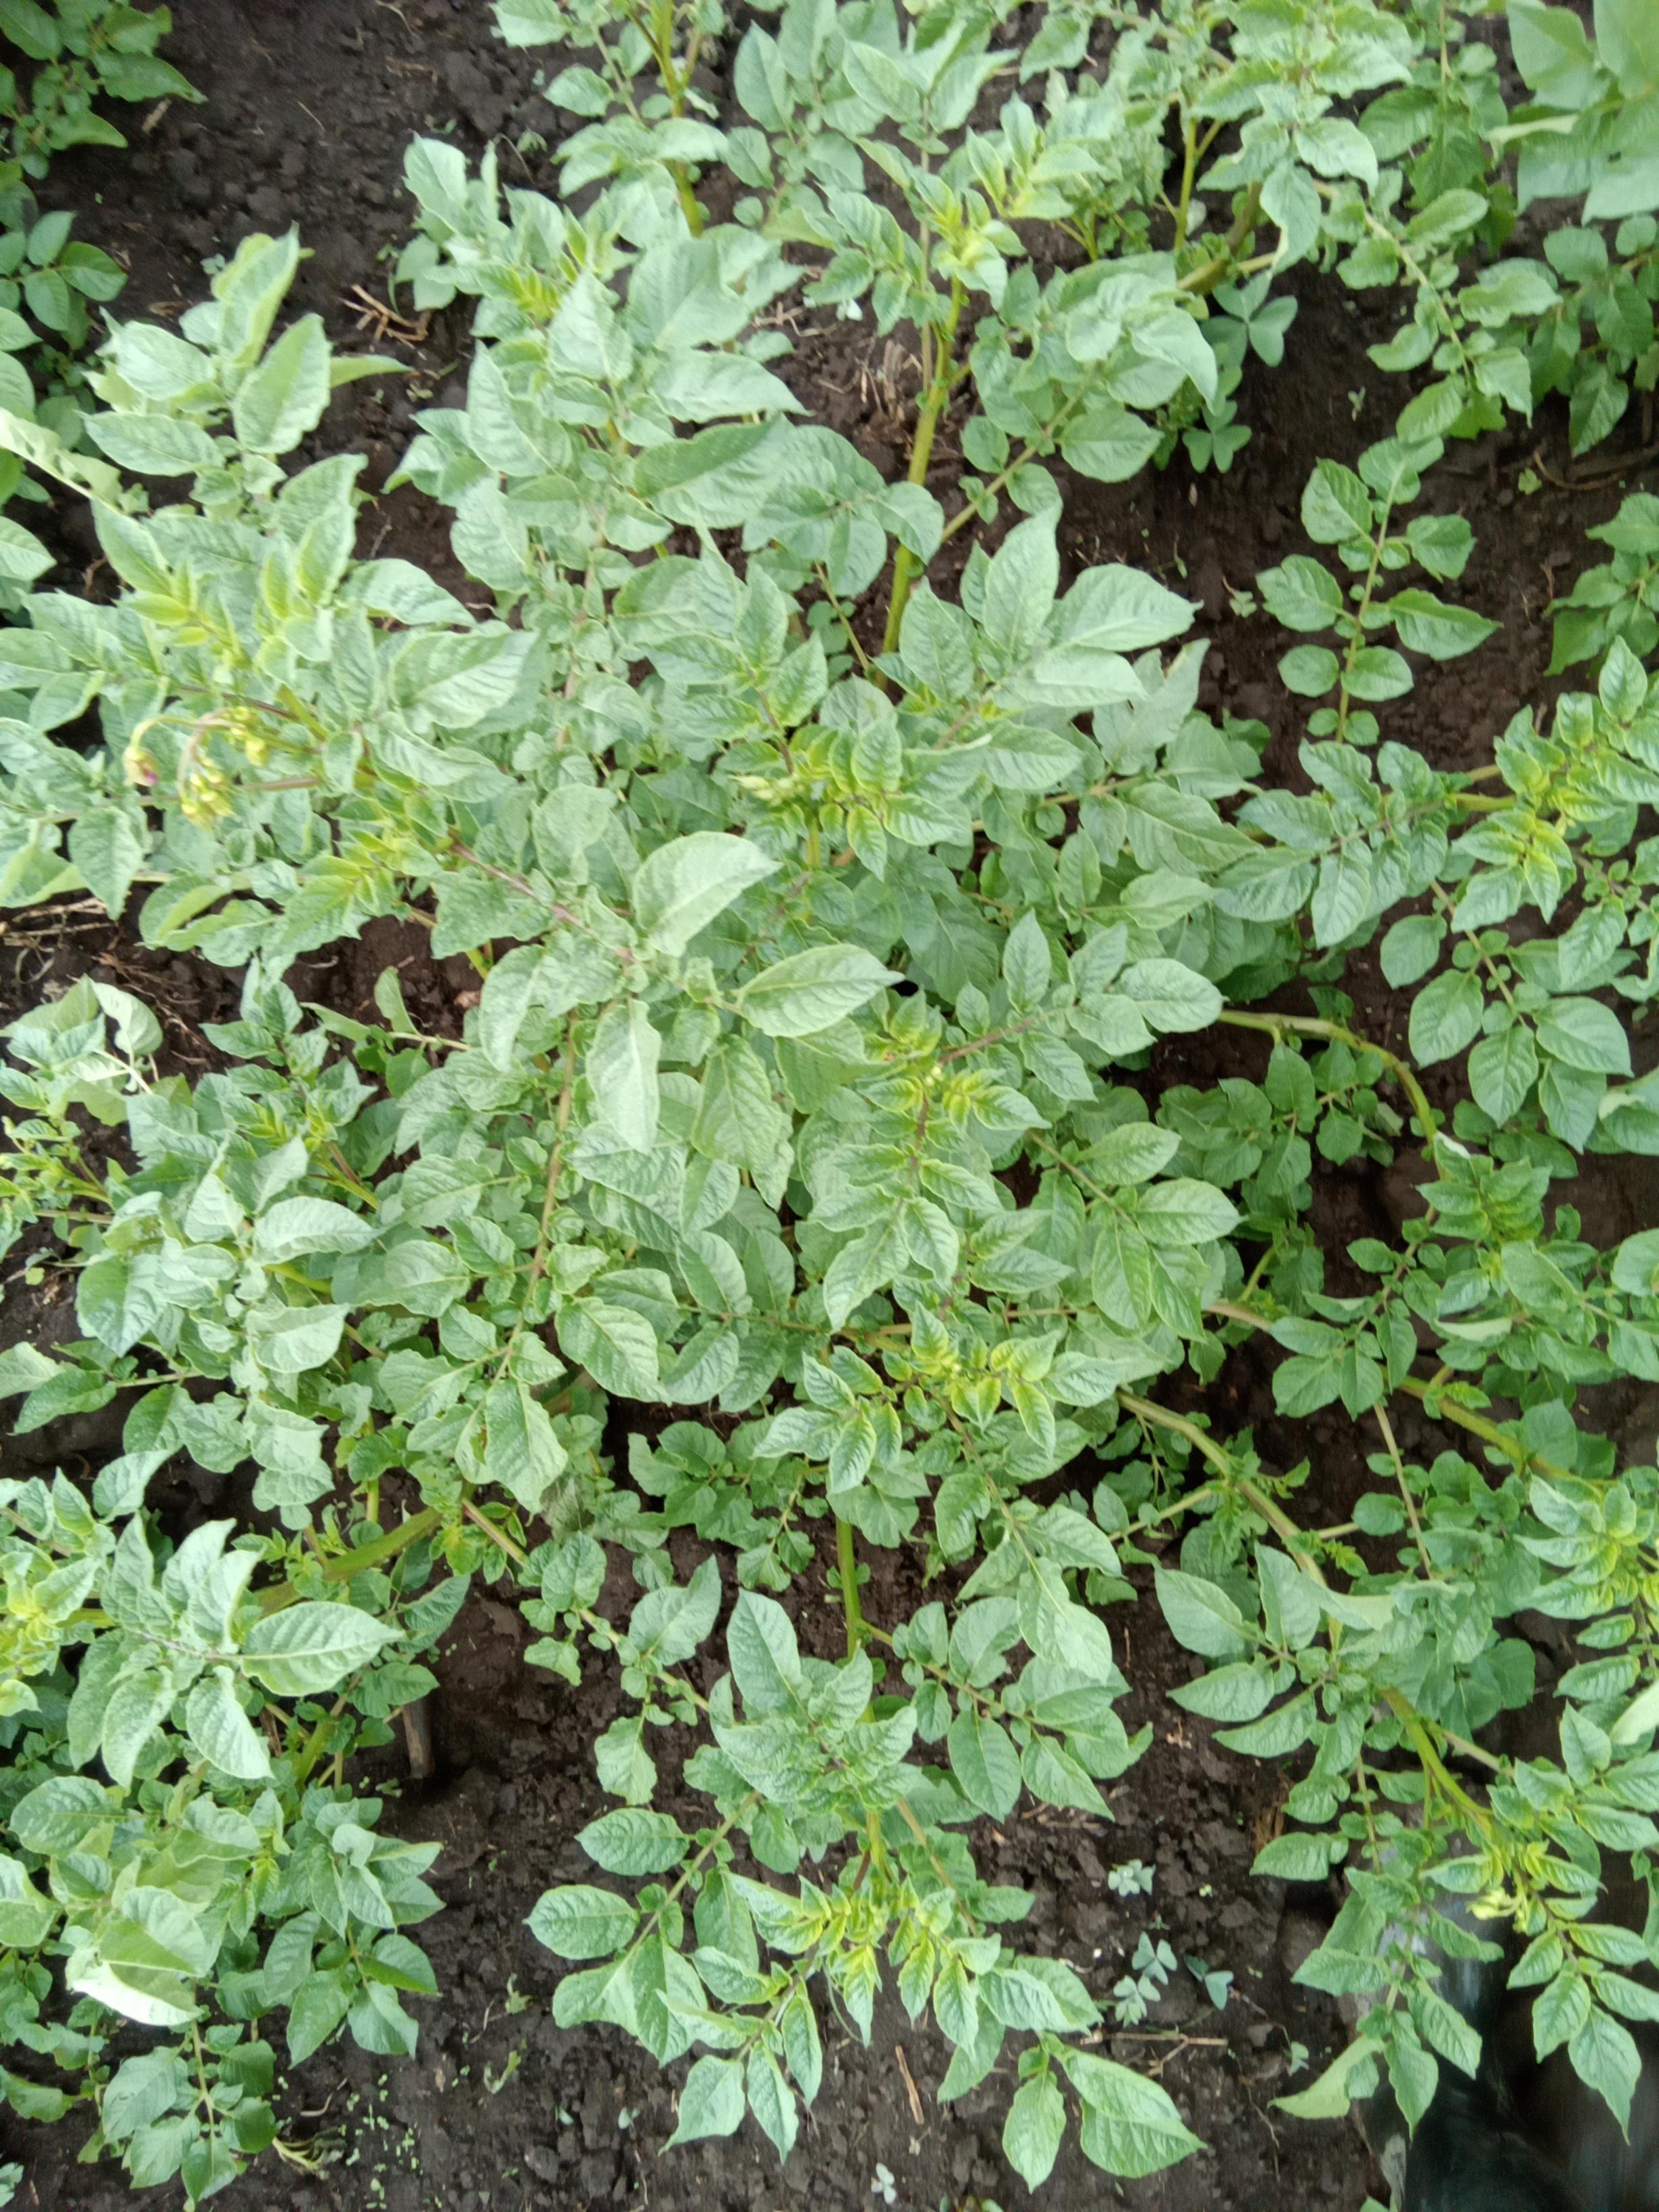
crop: potato
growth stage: vegetative
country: Kenya
